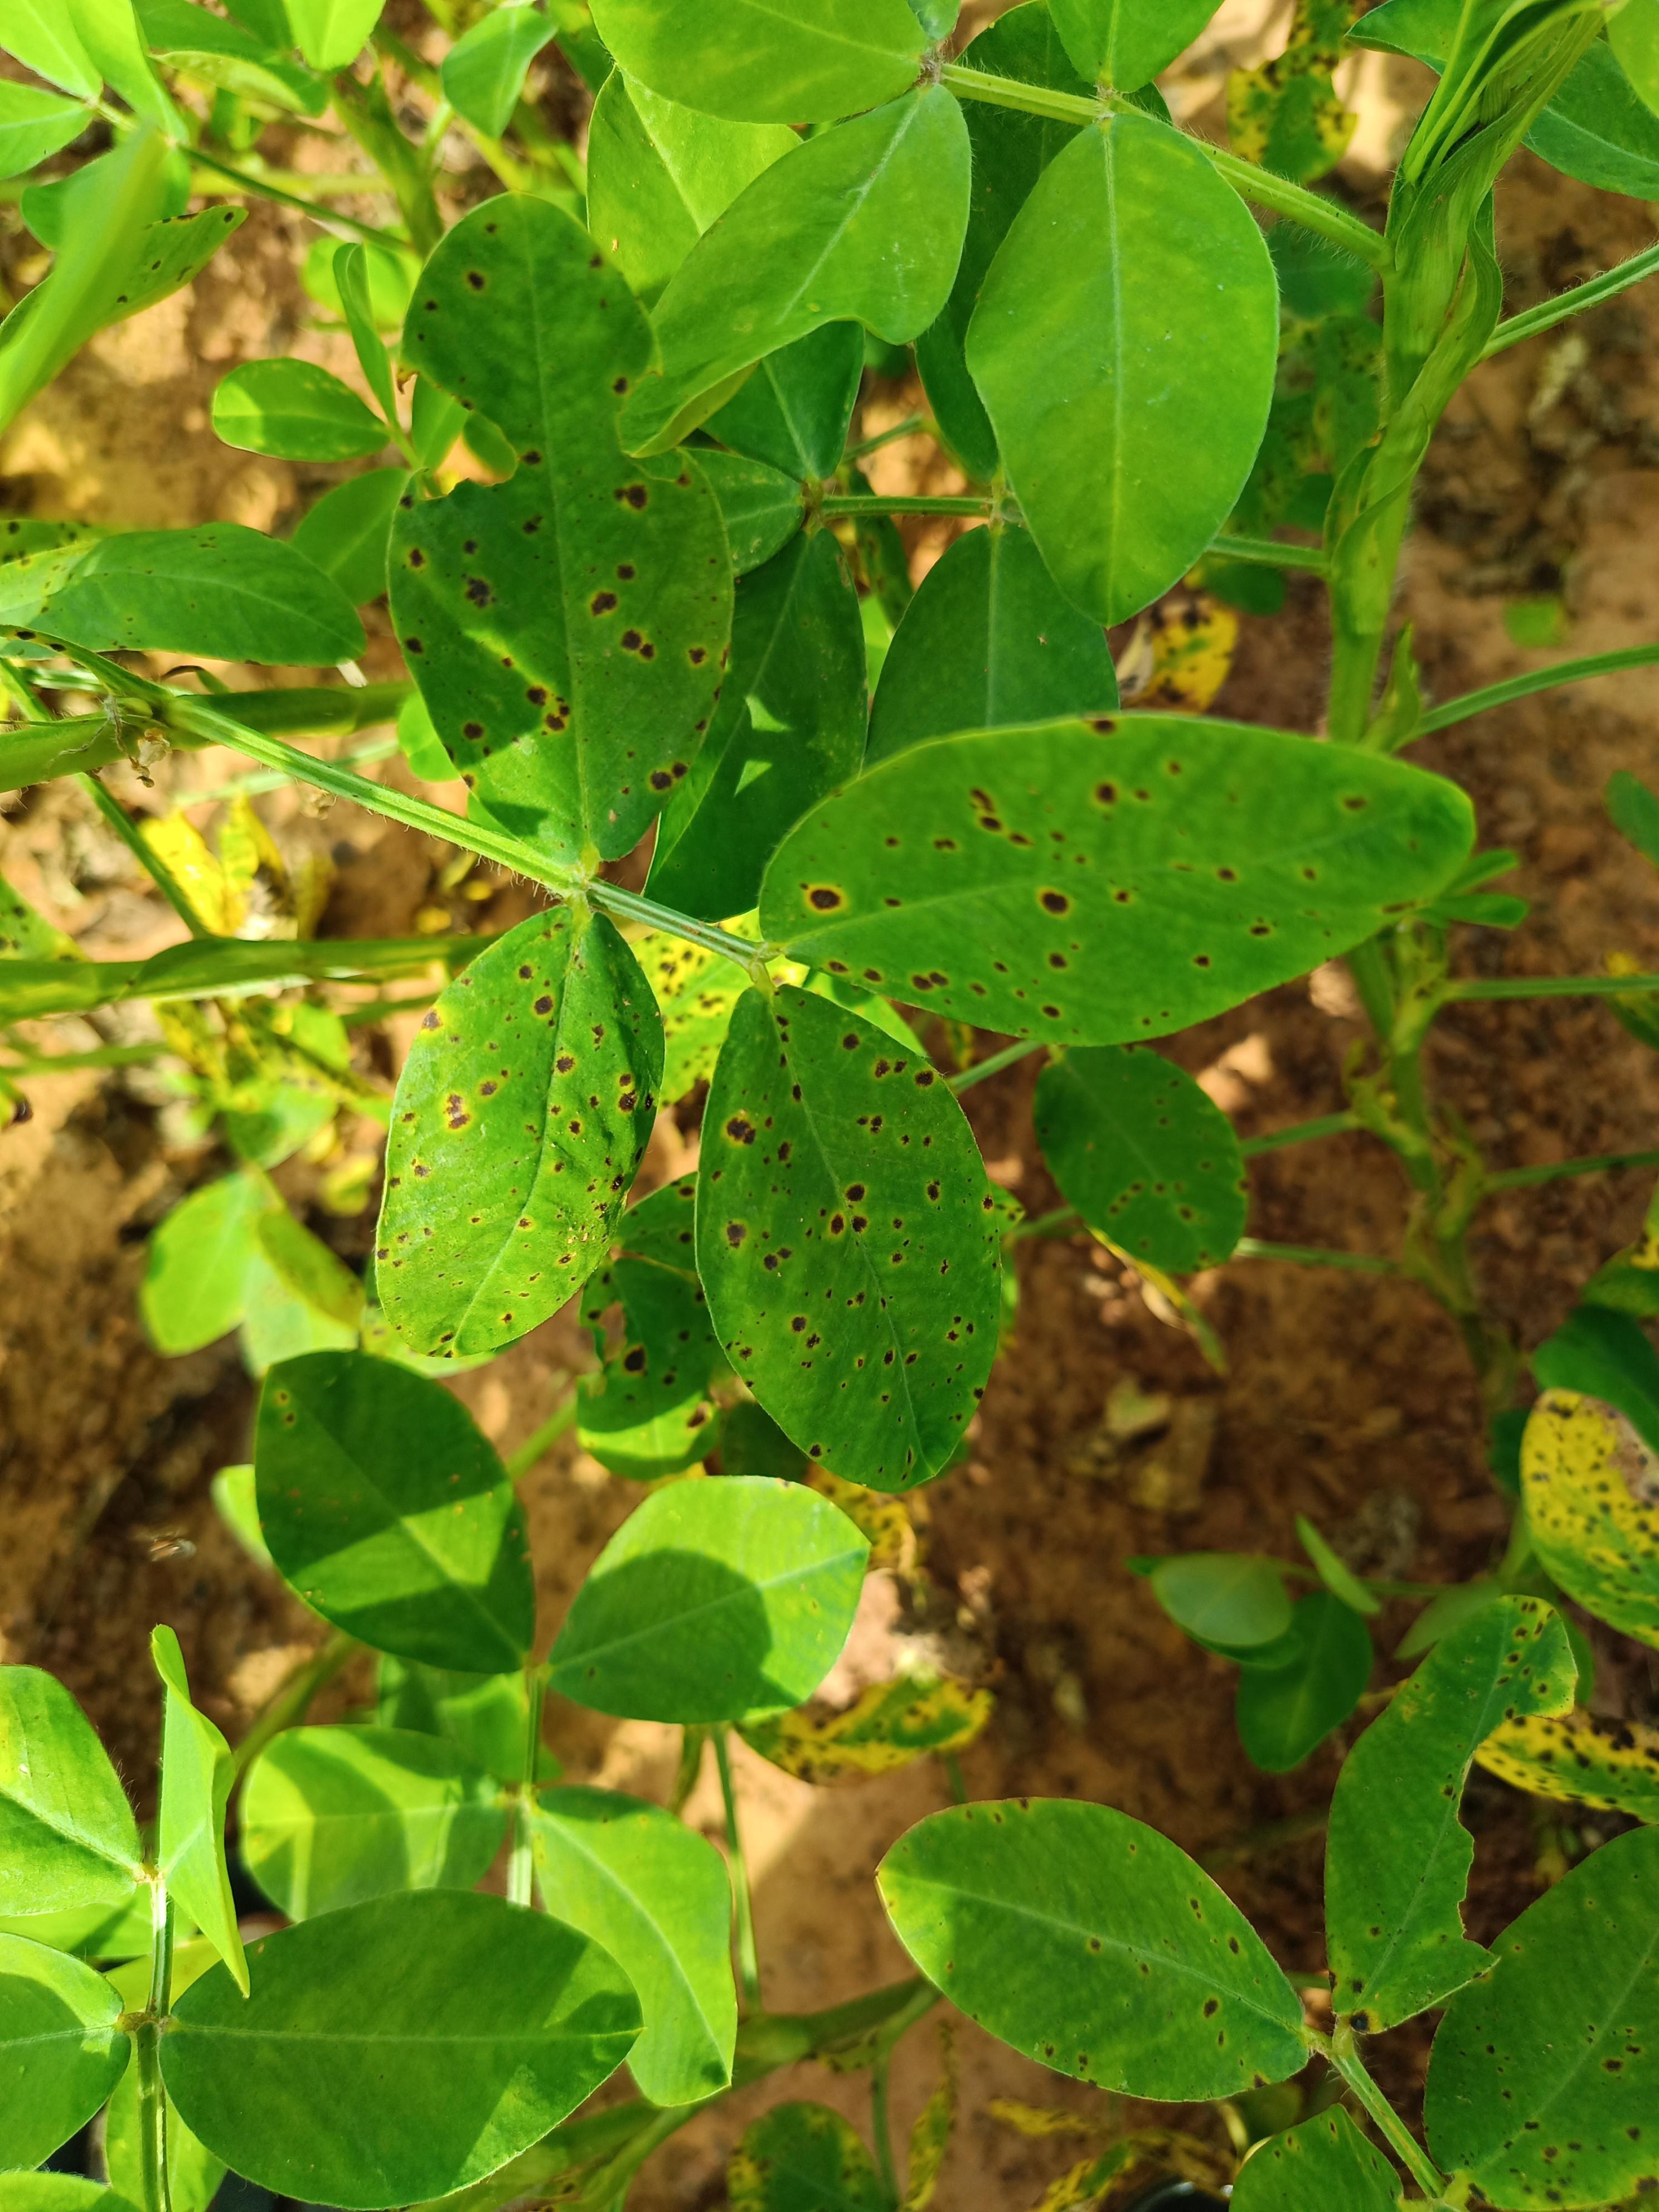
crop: groundnut
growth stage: development pod
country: Ghana
